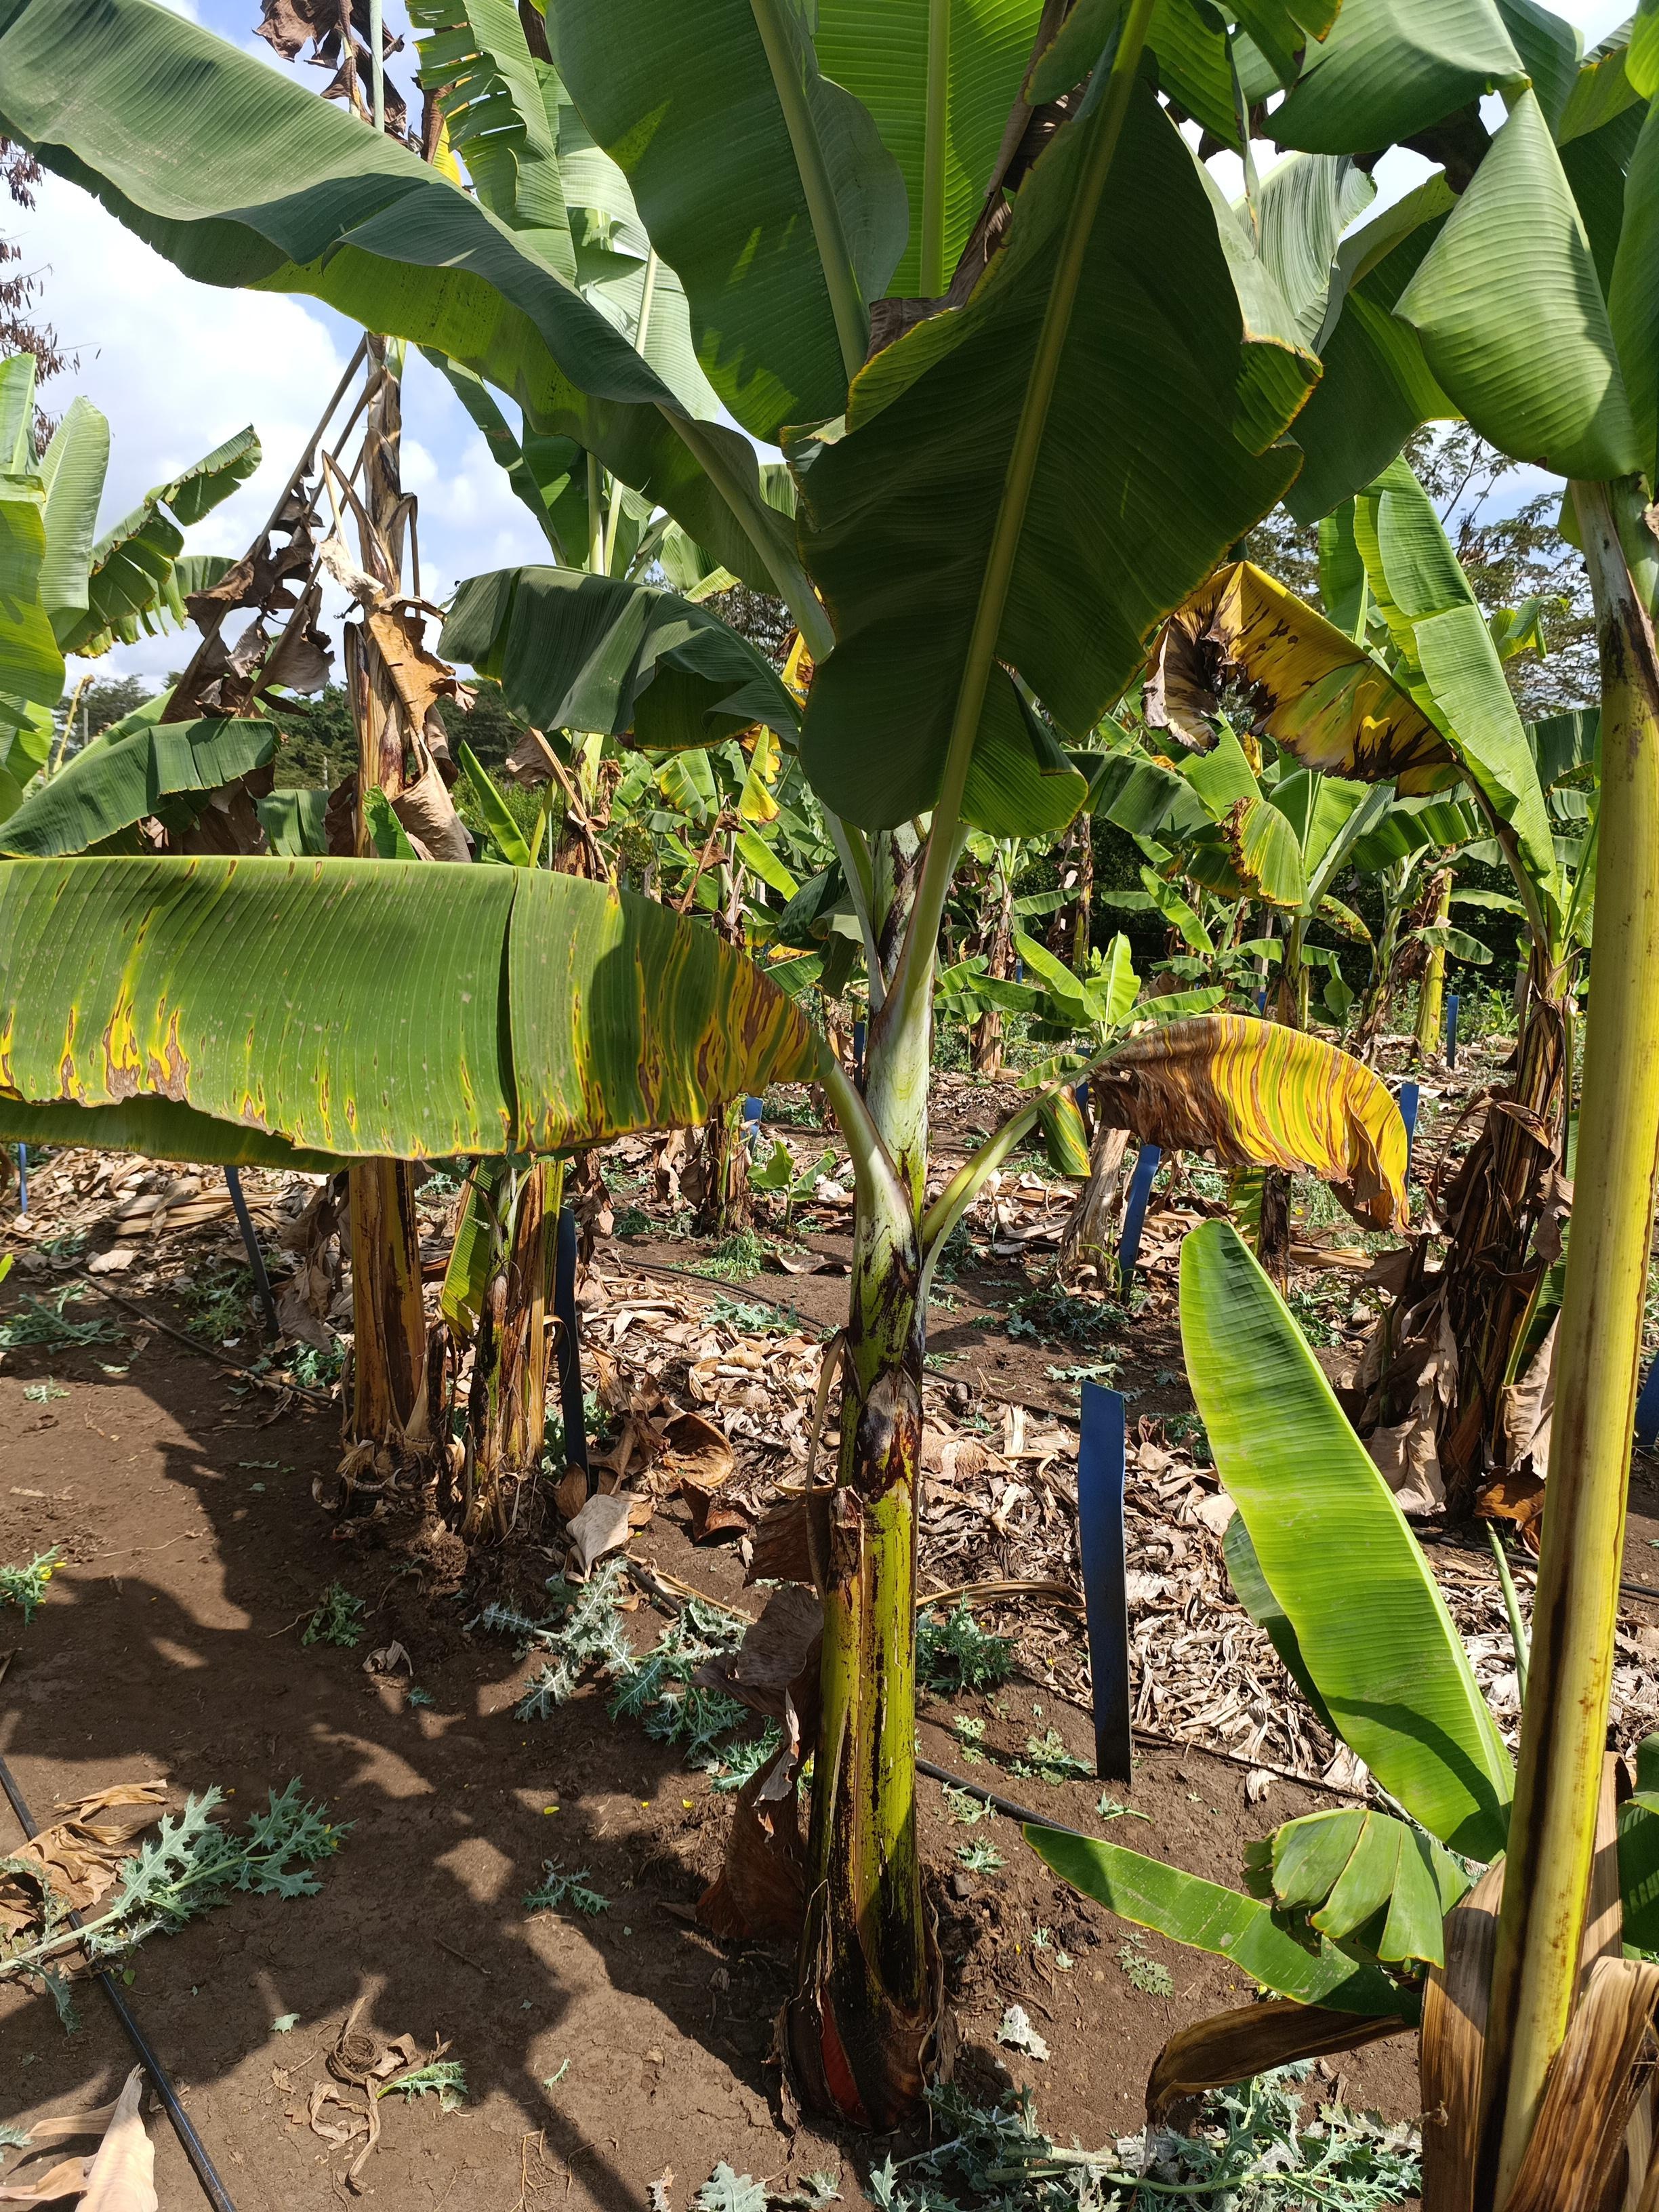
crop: banana
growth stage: vegetative
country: Tanzania
